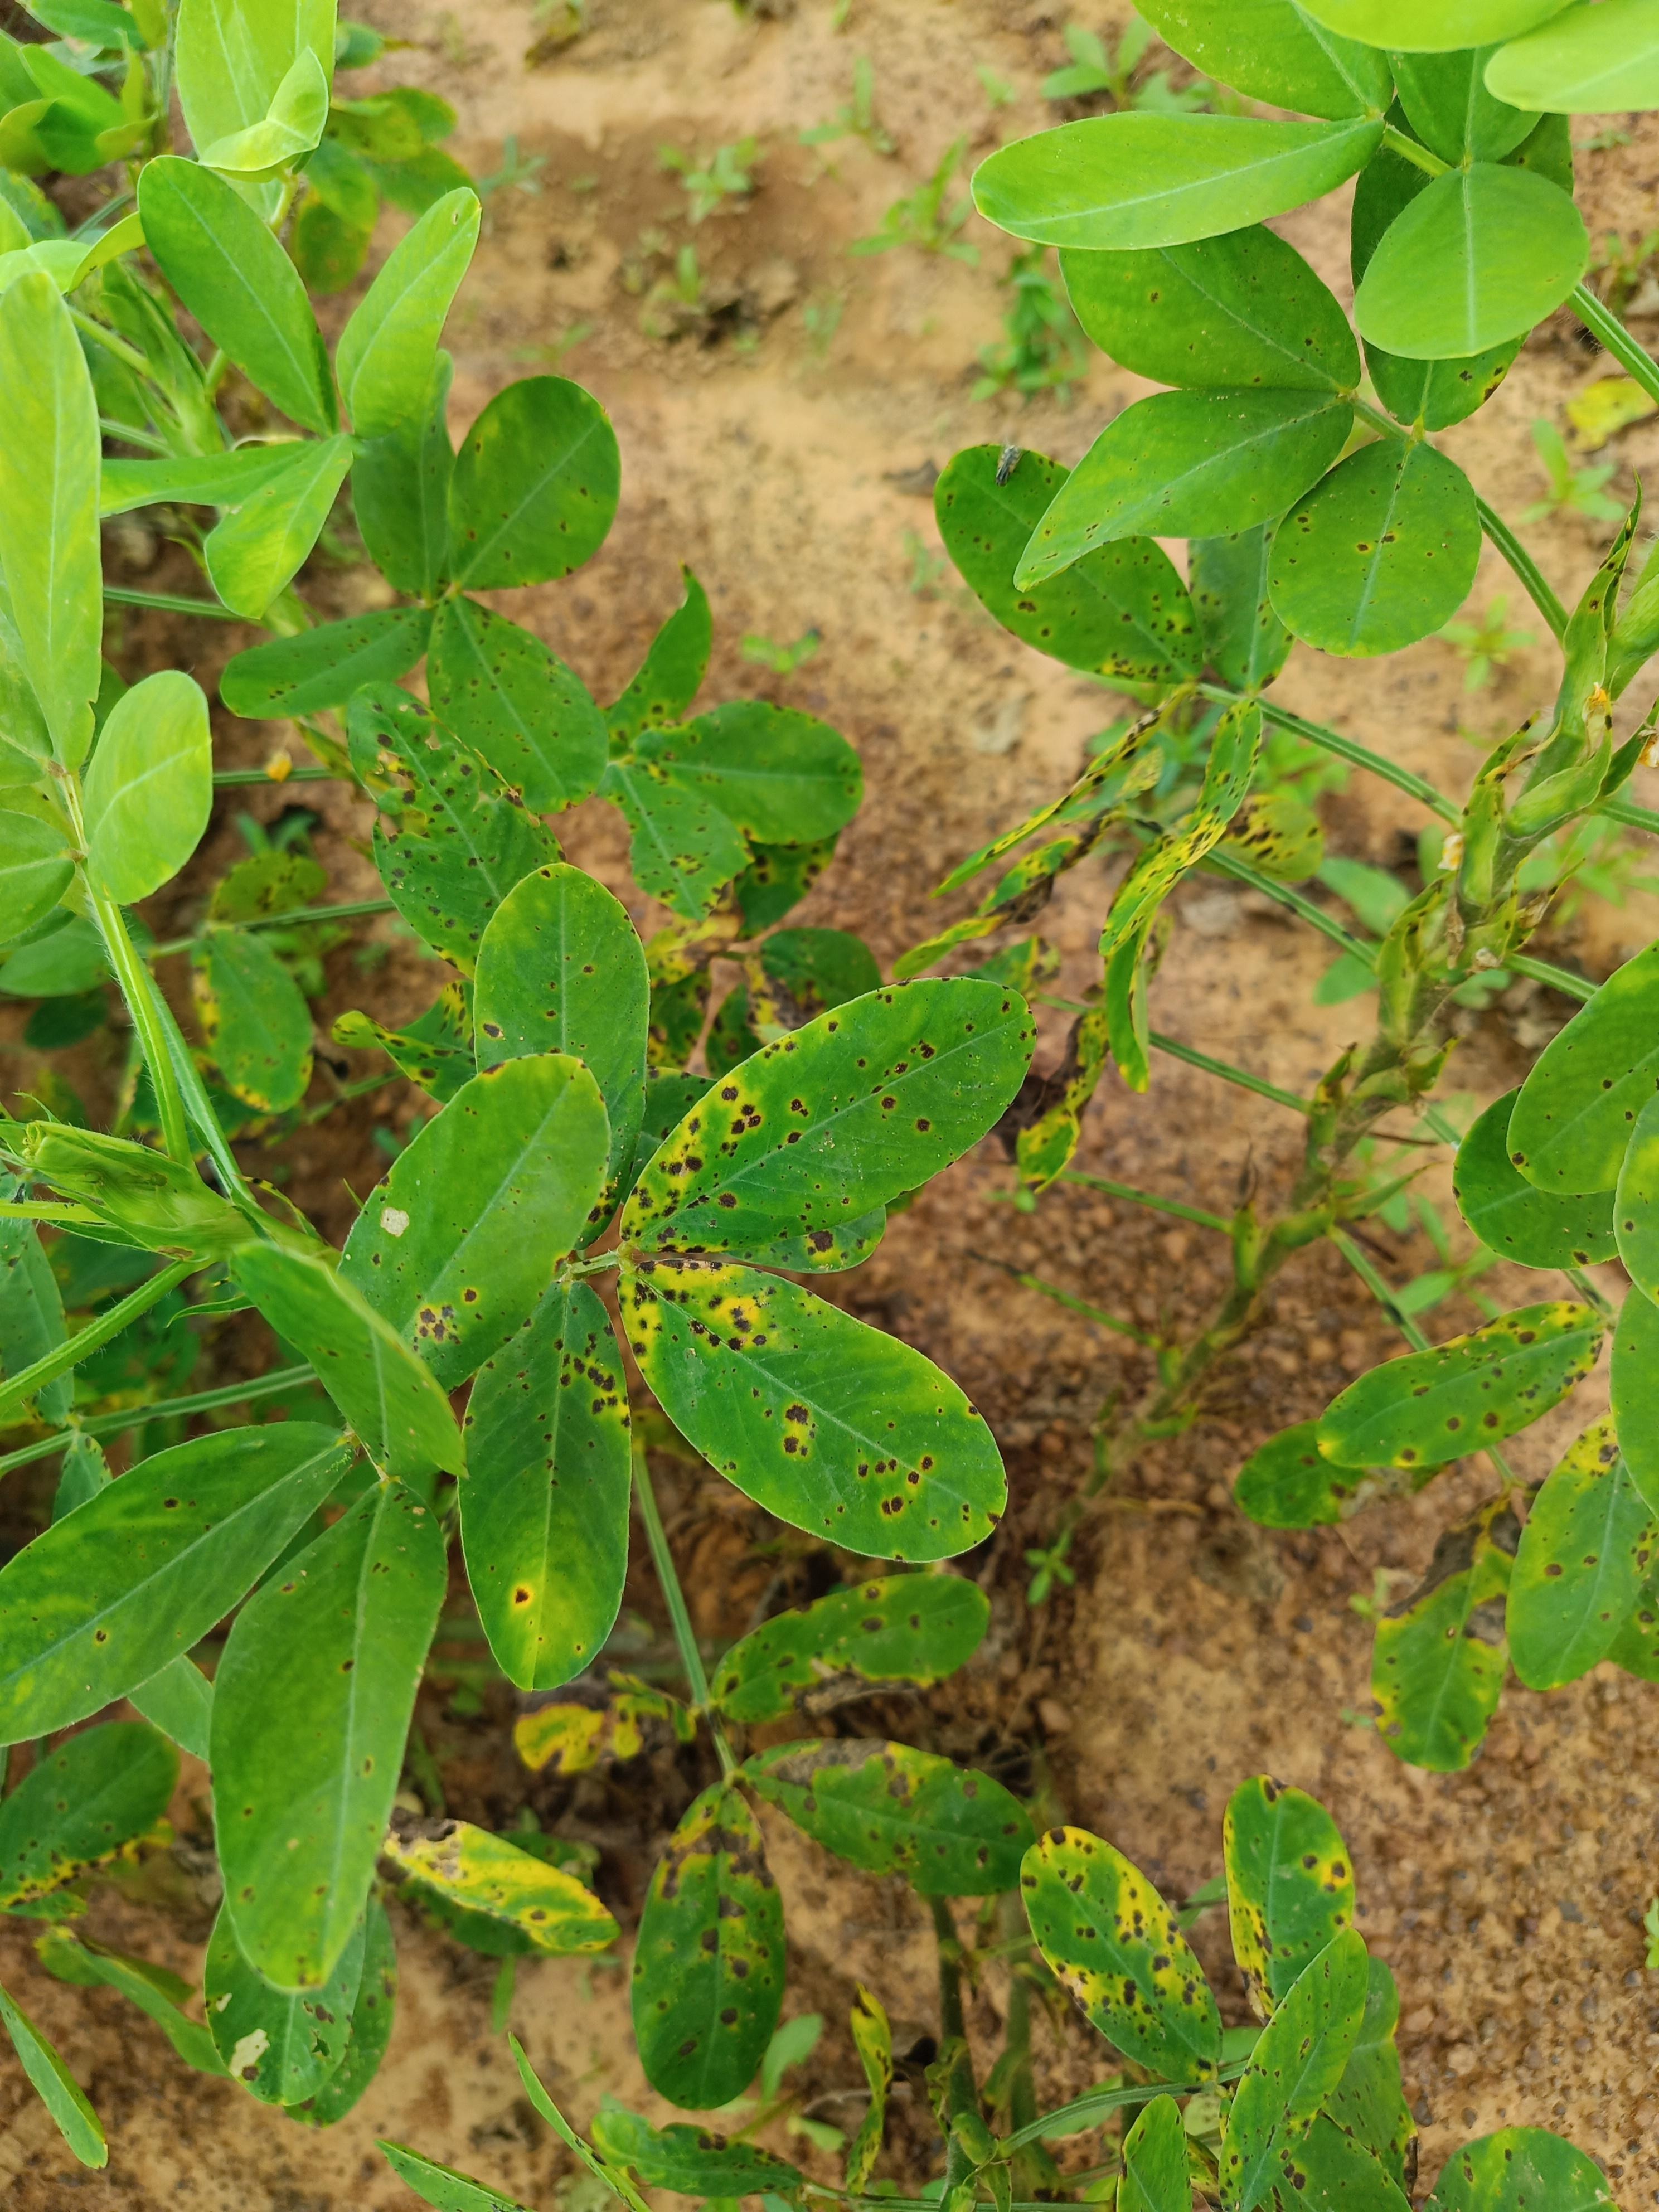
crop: groundnut
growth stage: development pod
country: Ghana
